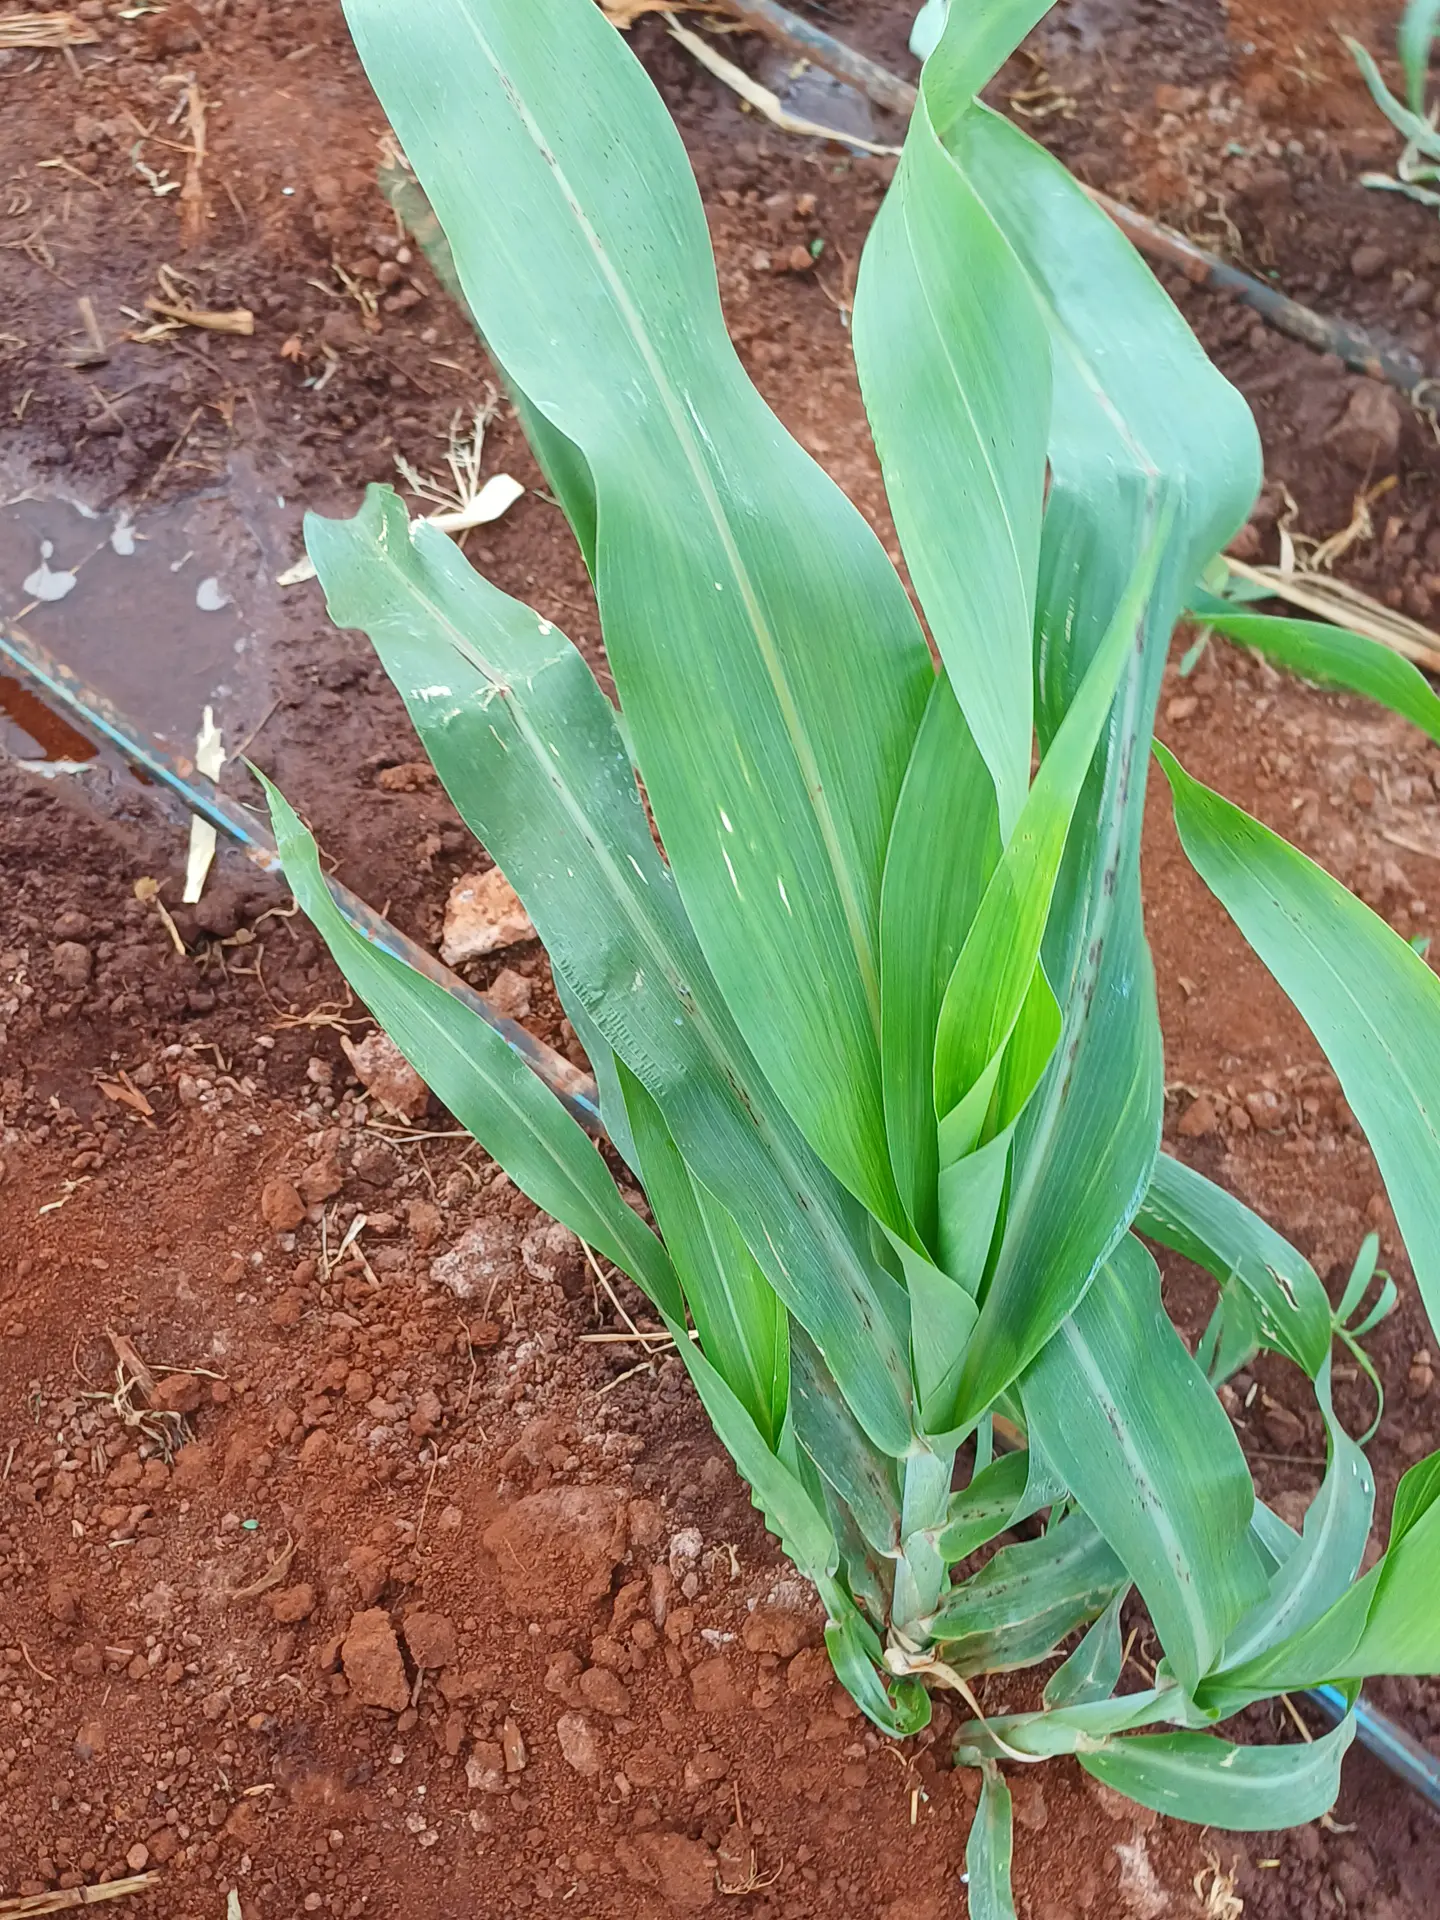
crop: sorghum
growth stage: vegetative
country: Kenya
